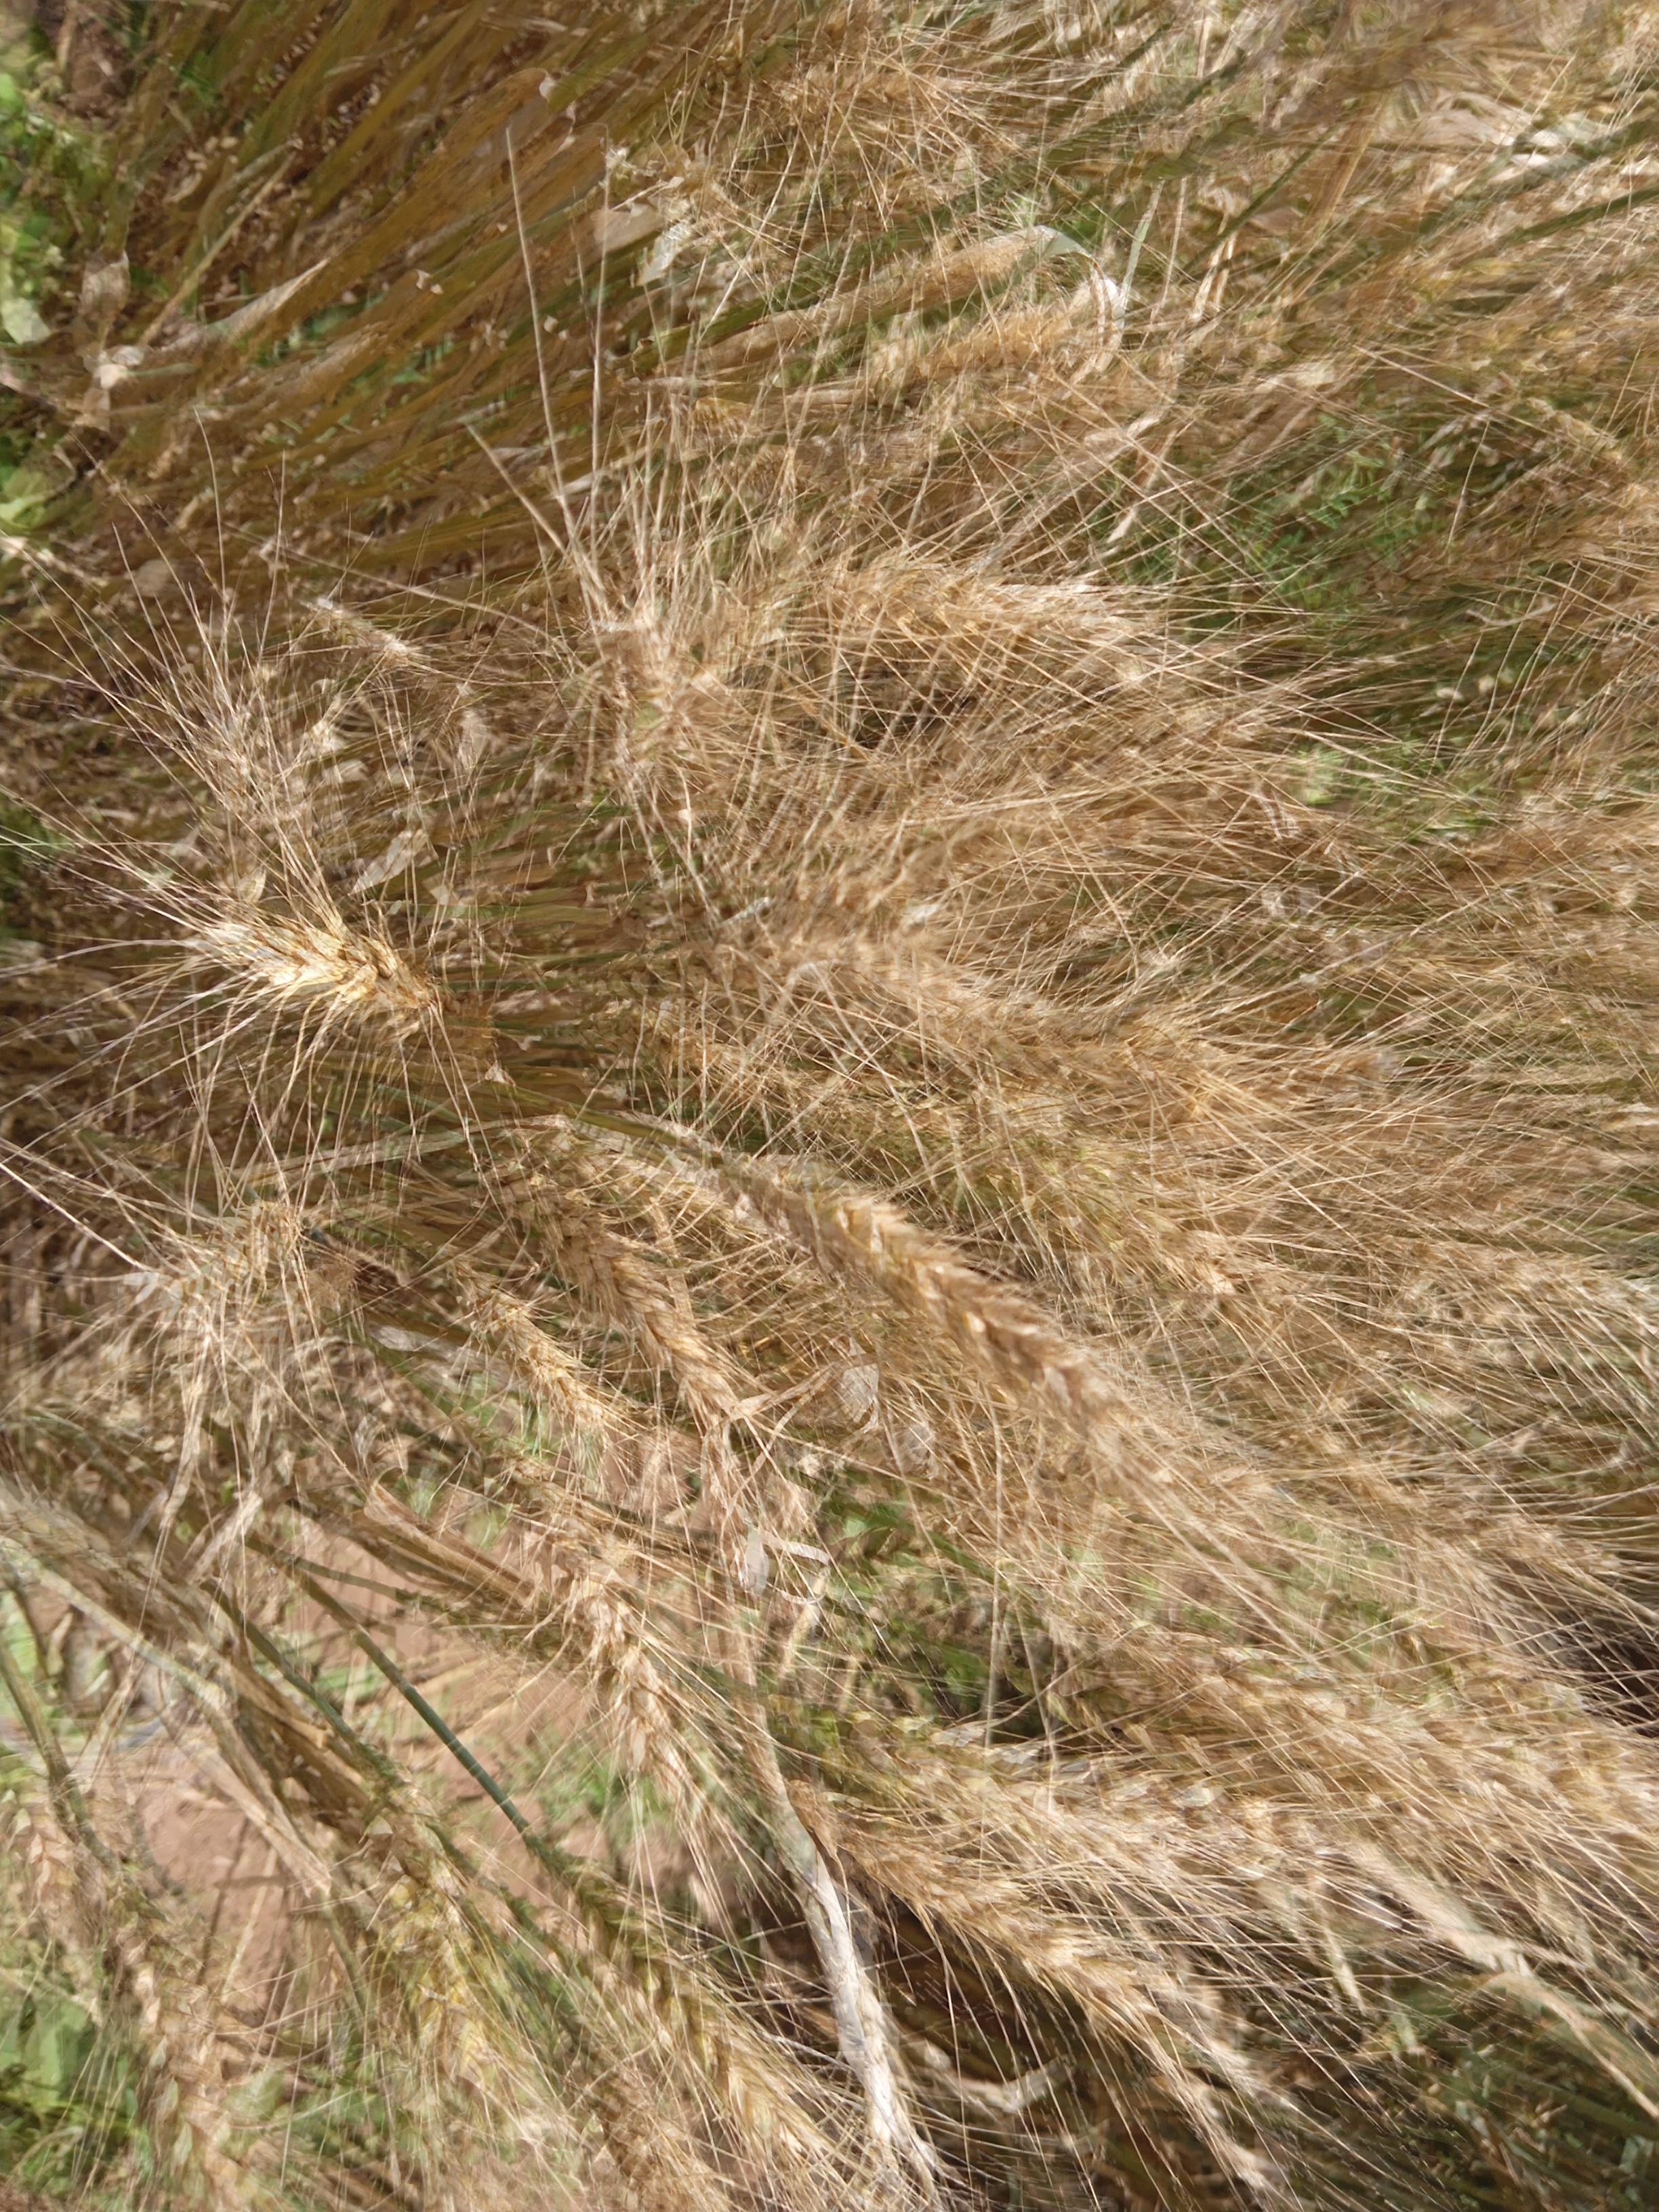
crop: wheat
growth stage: maturity
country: Kenya
